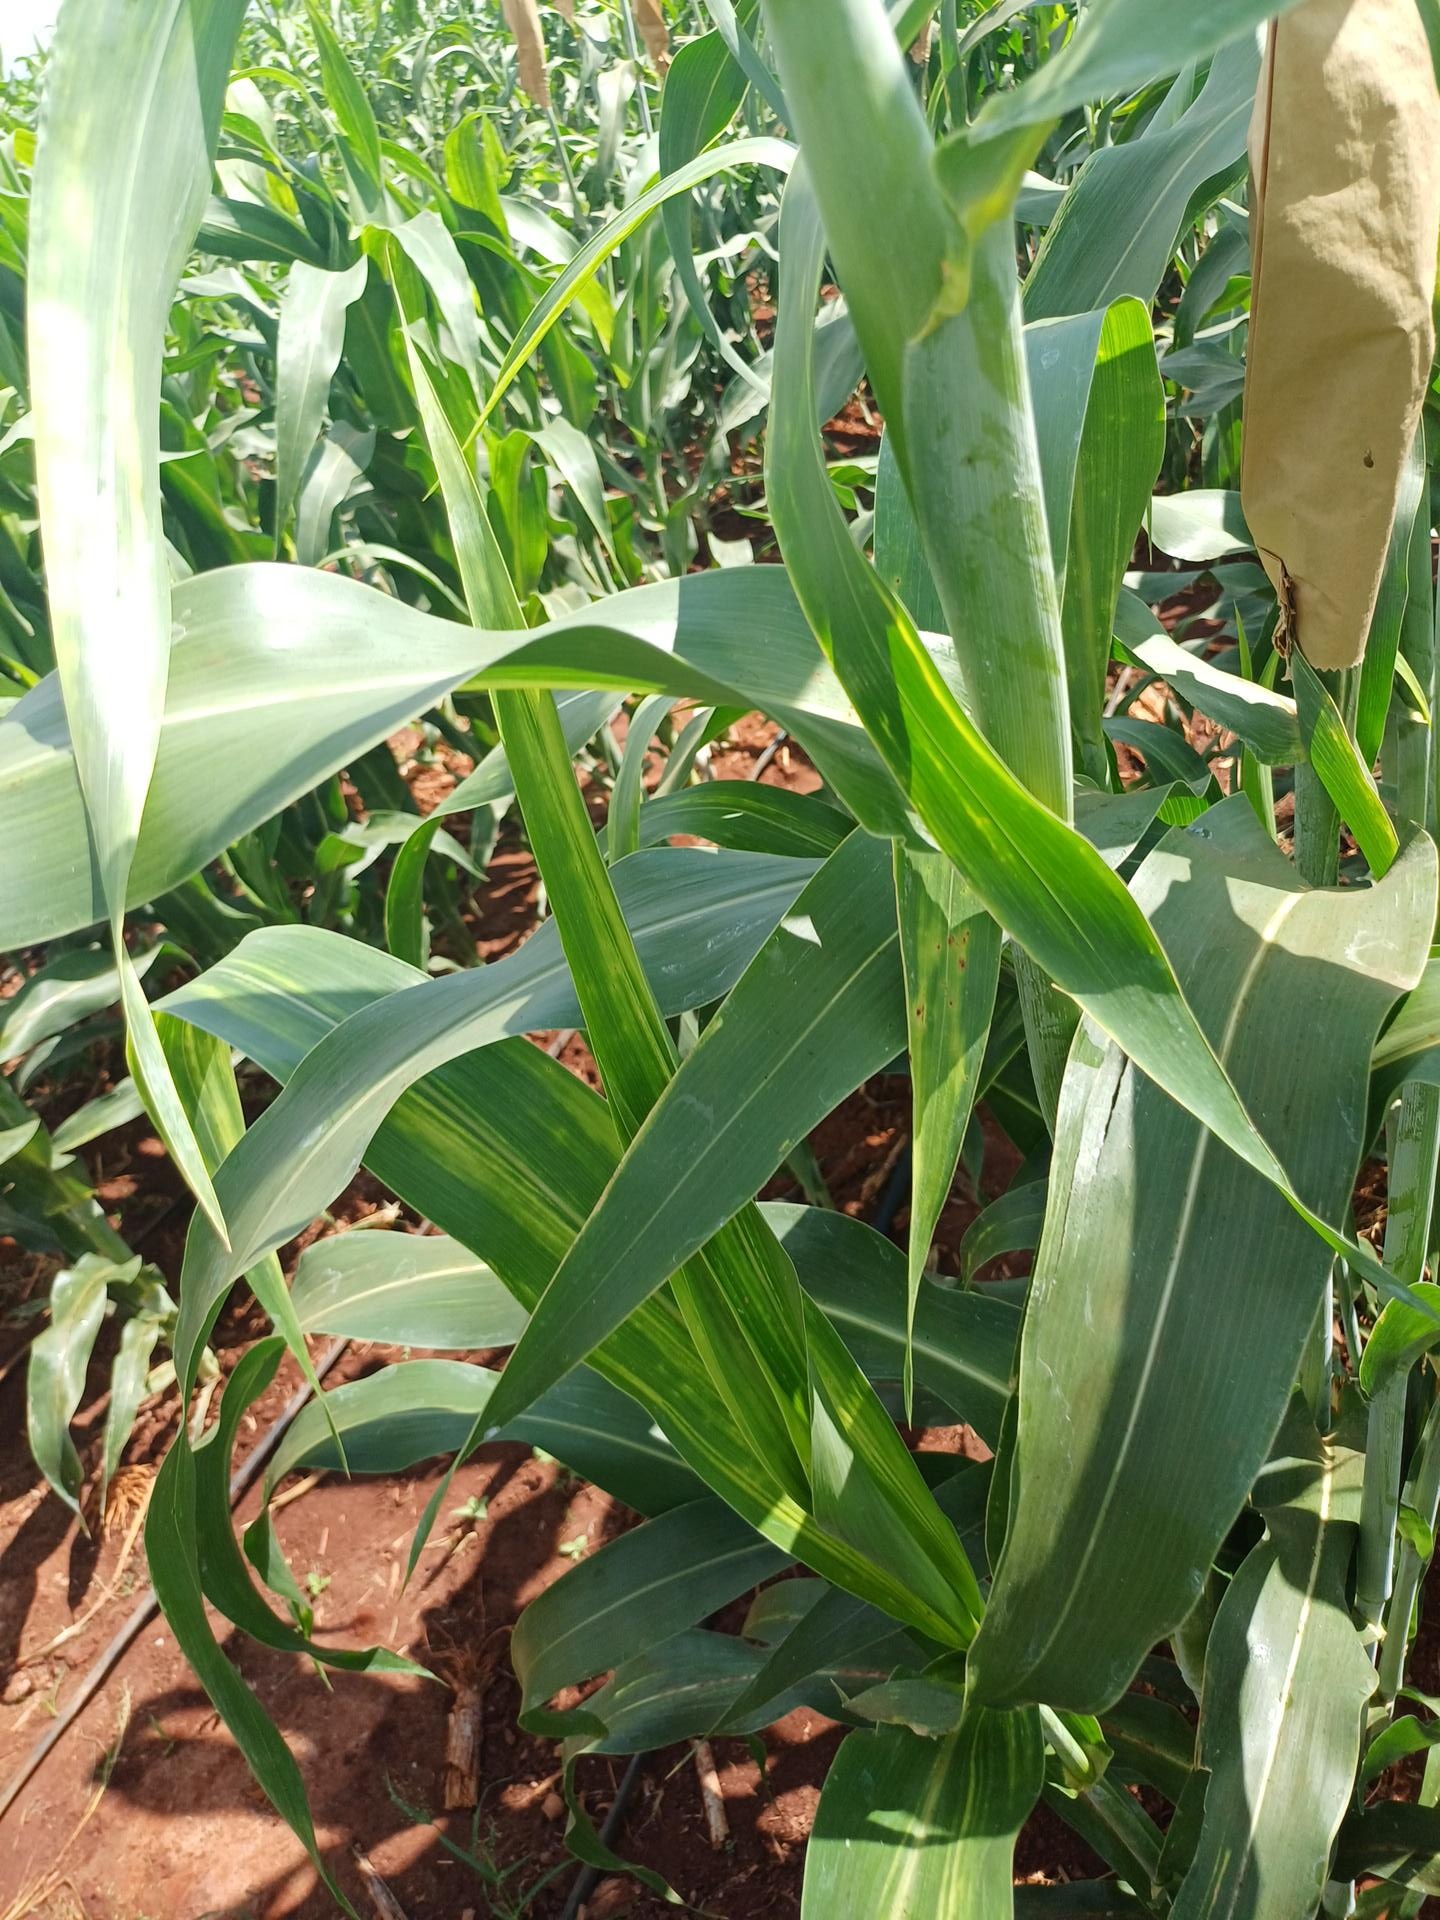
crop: sorghum
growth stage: heading tuber
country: Kenya
